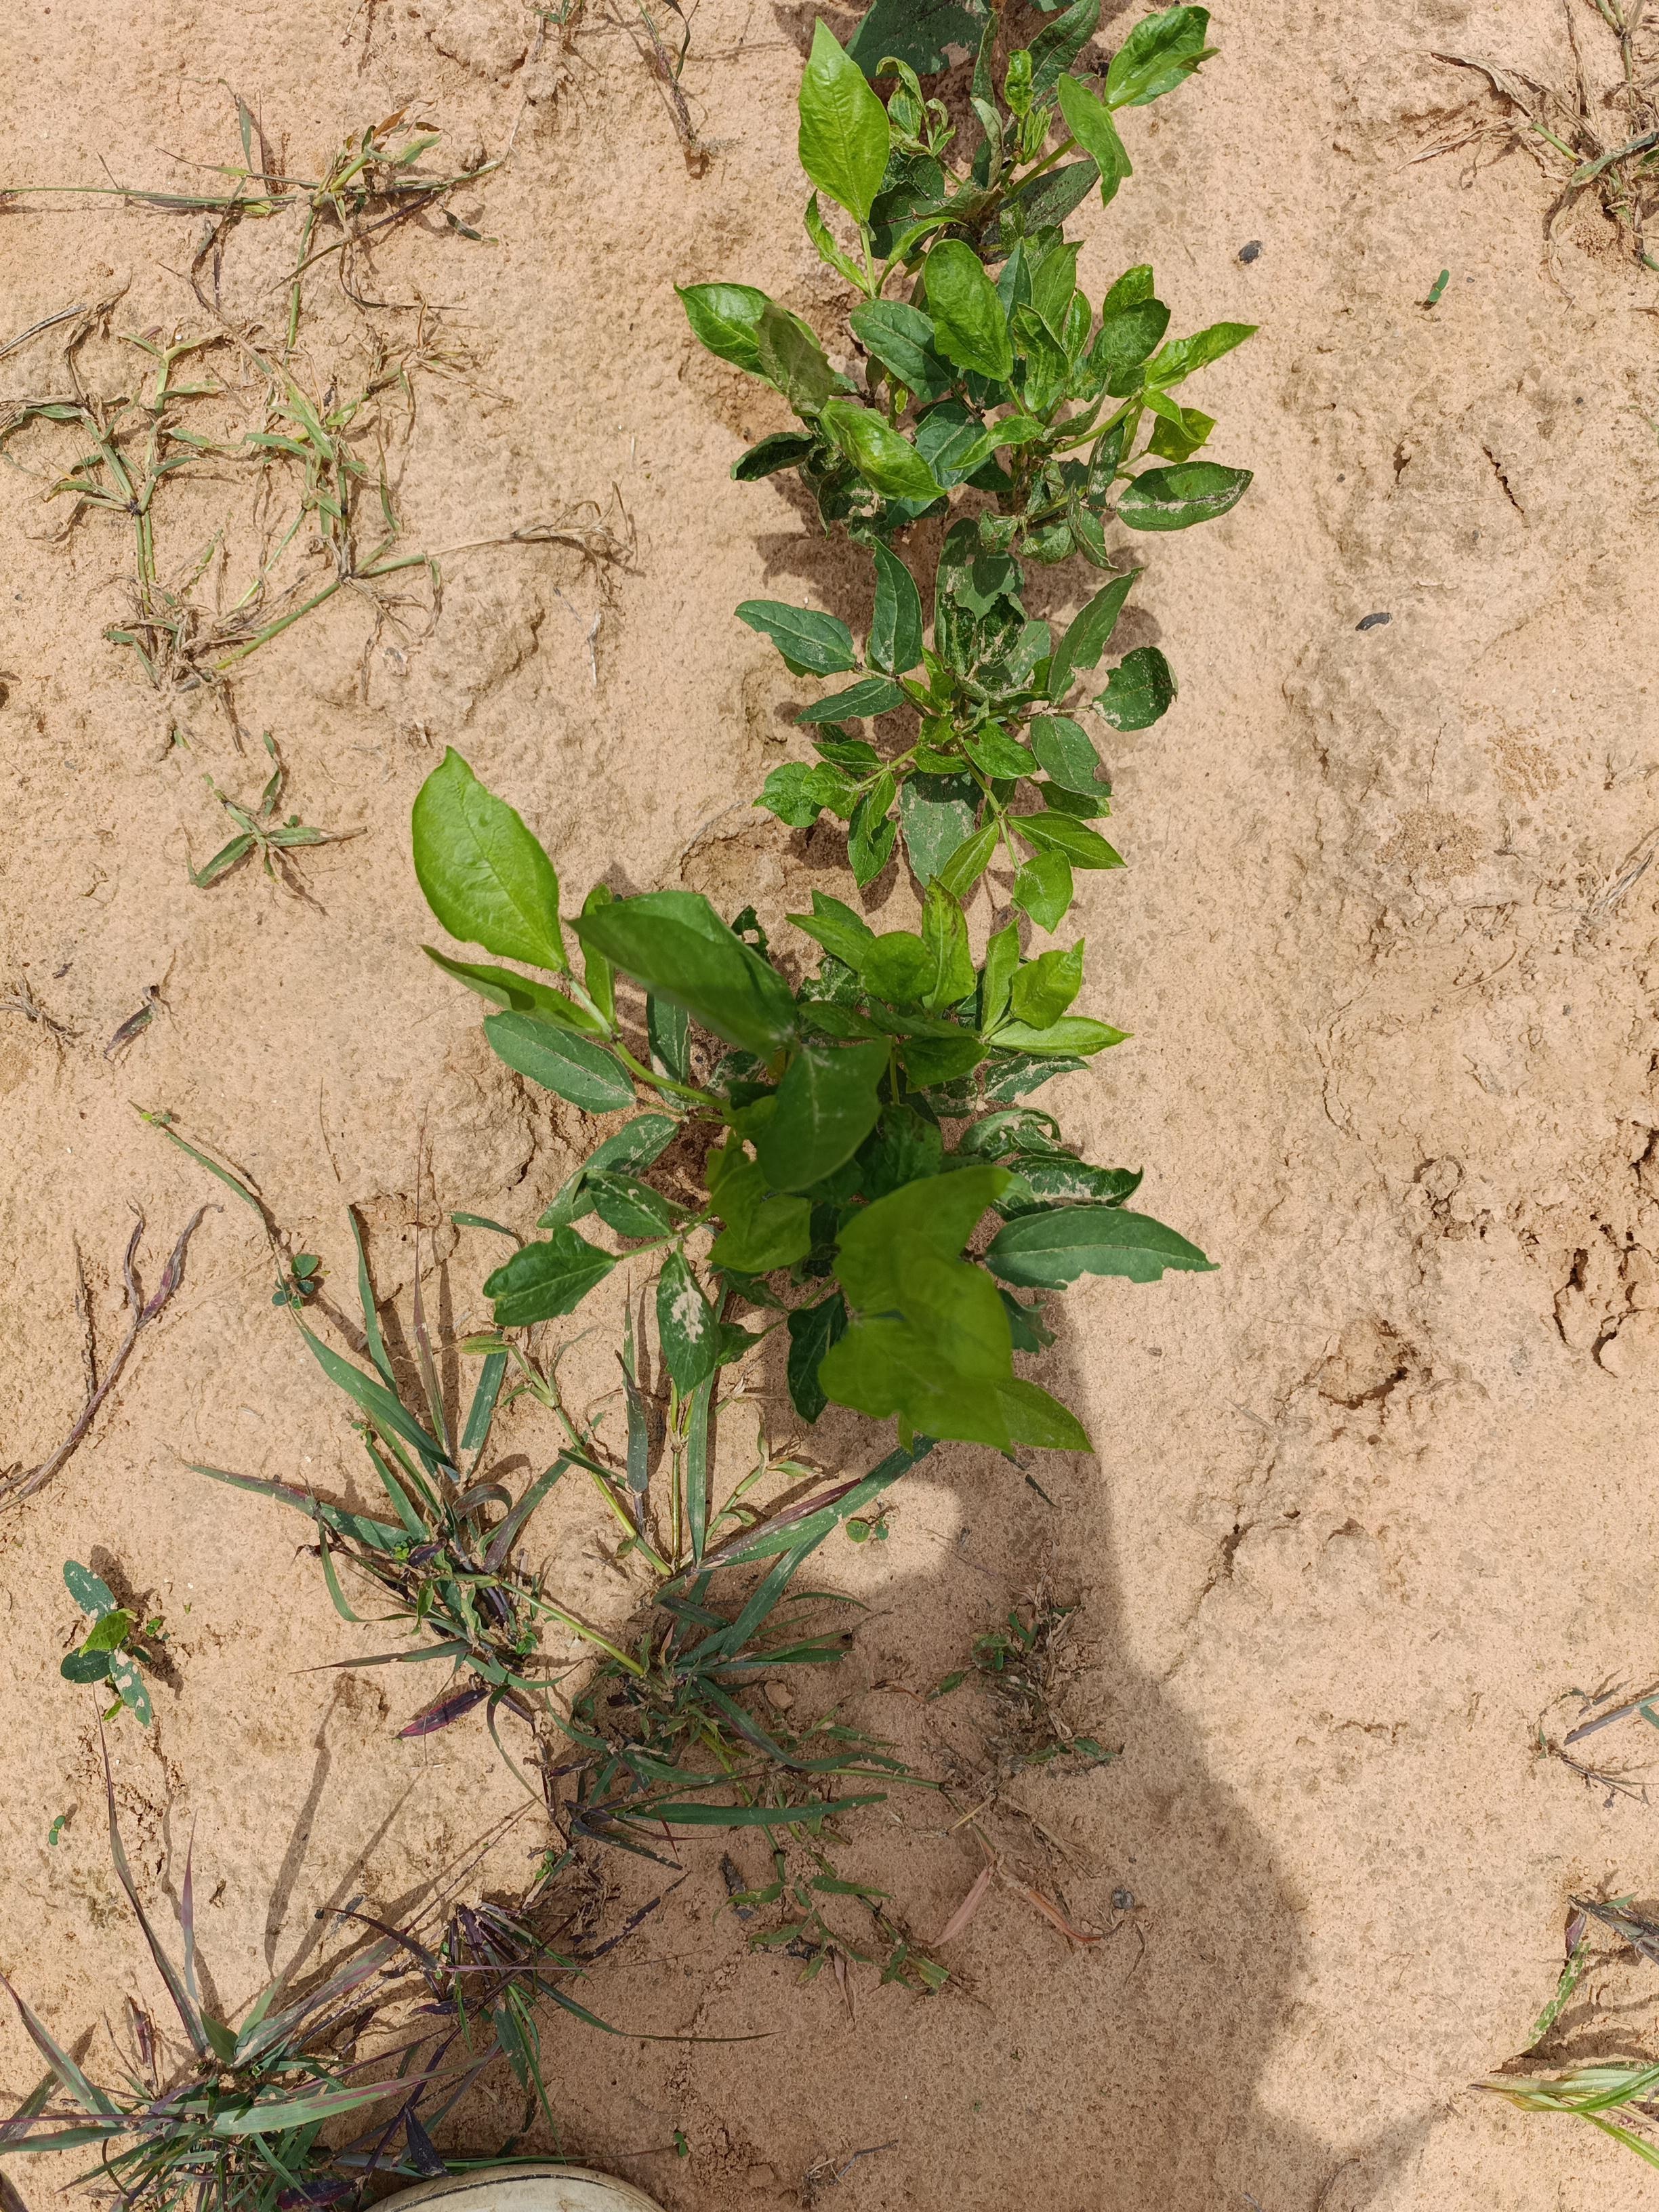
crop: cowpea
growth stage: emergence
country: Nigeria
